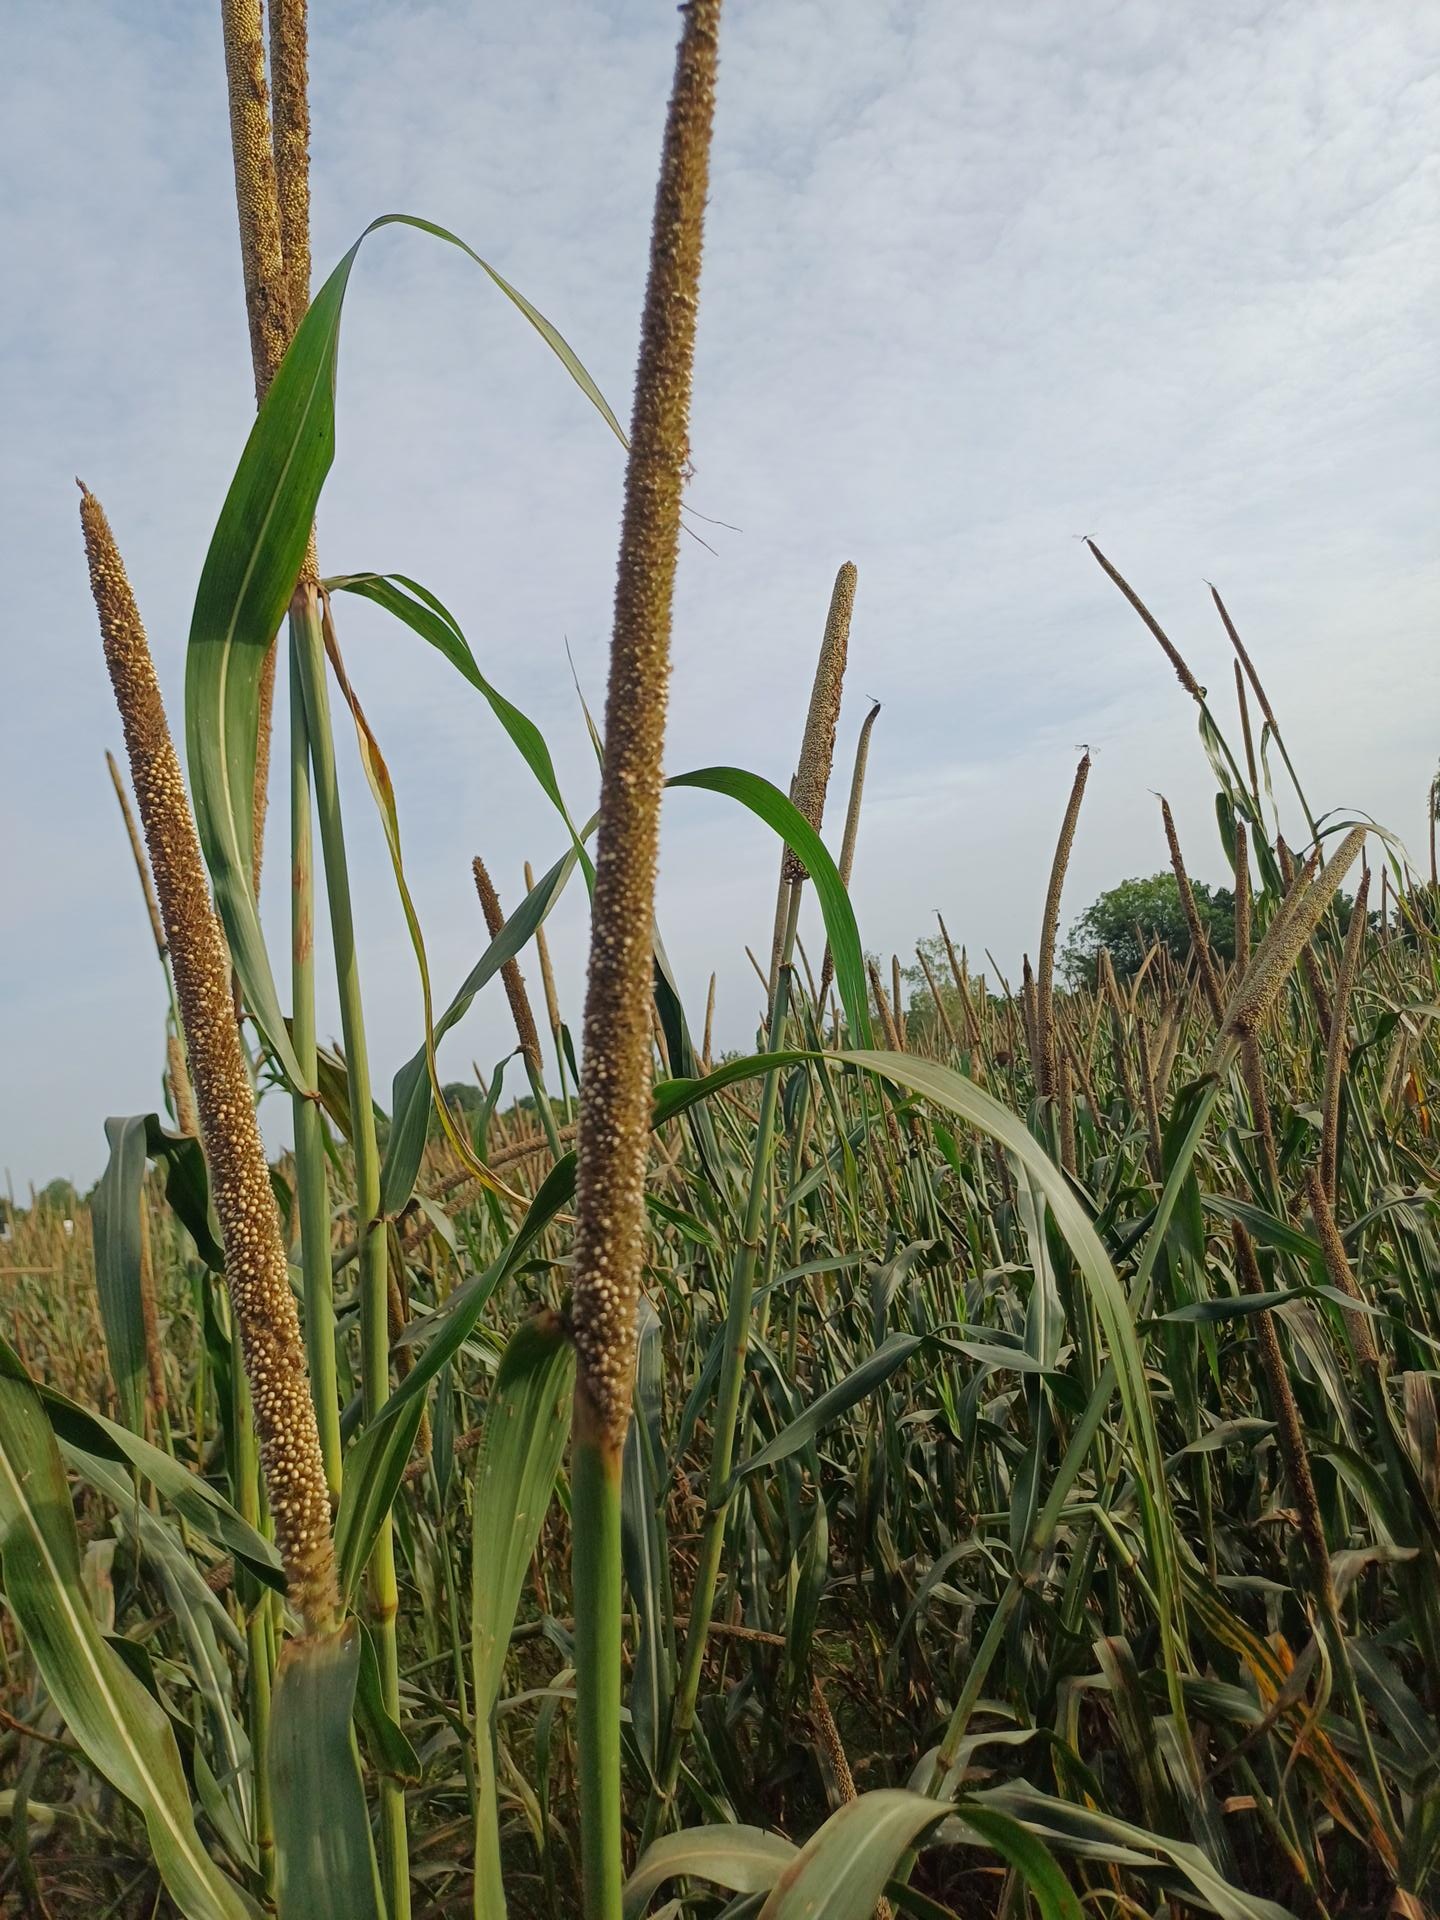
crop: pearl millet
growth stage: filling grain
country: Senegal
